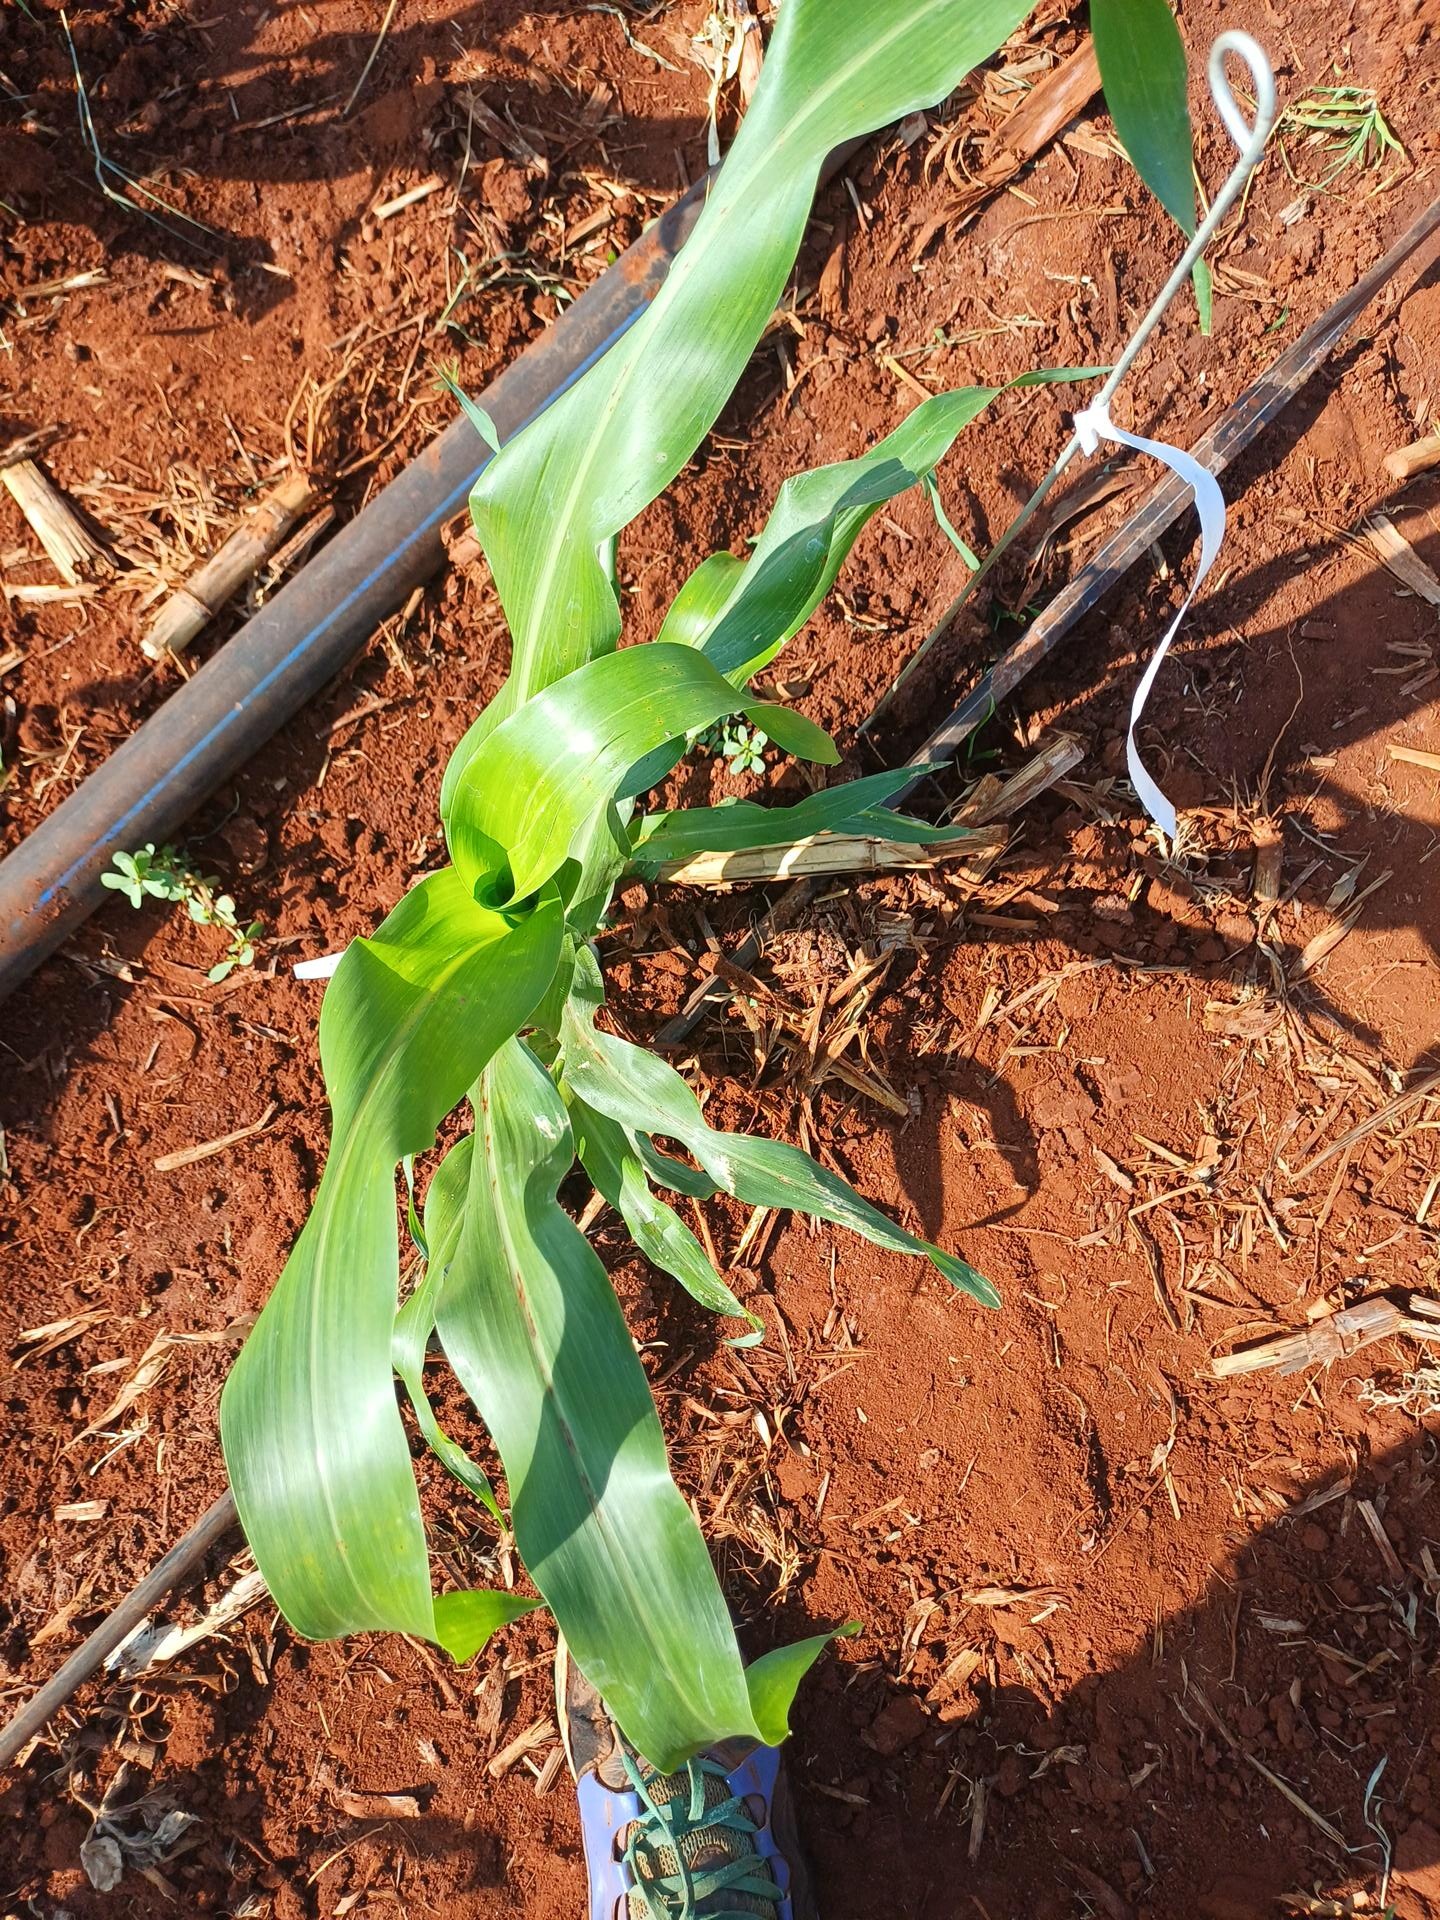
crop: sorghum
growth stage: vegetative
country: Kenya
